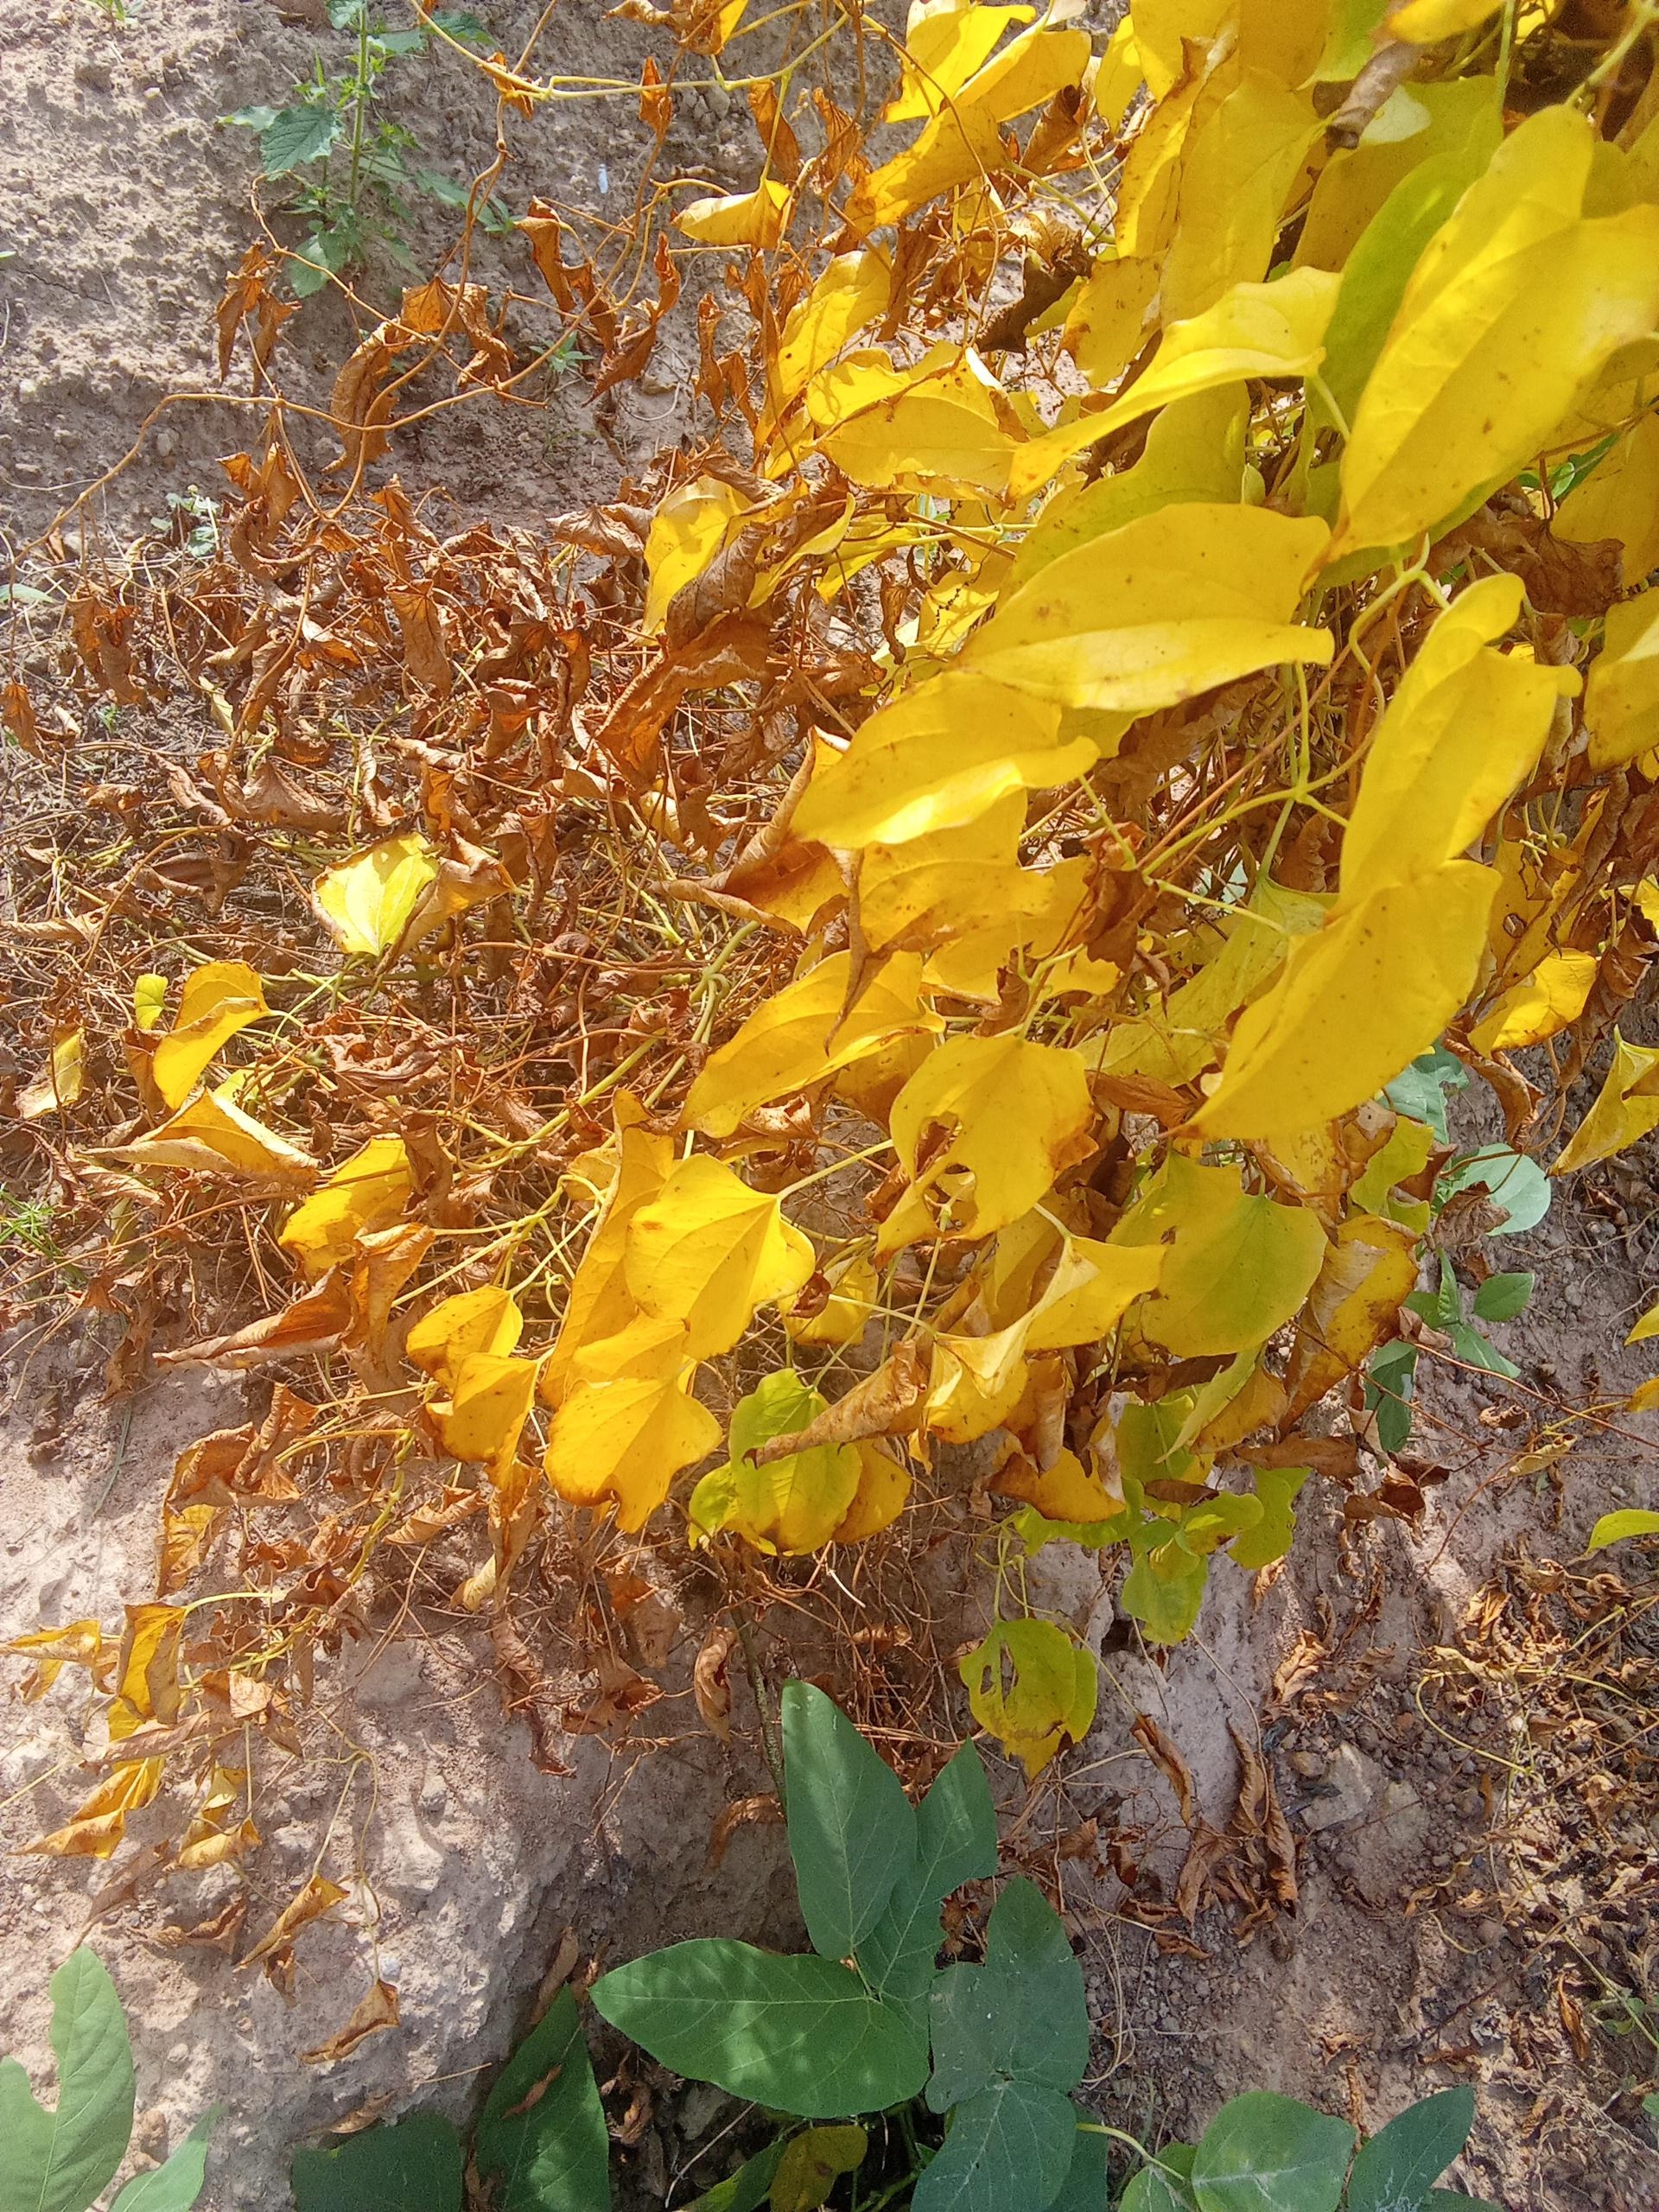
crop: yam
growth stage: maturity
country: Nigeria
